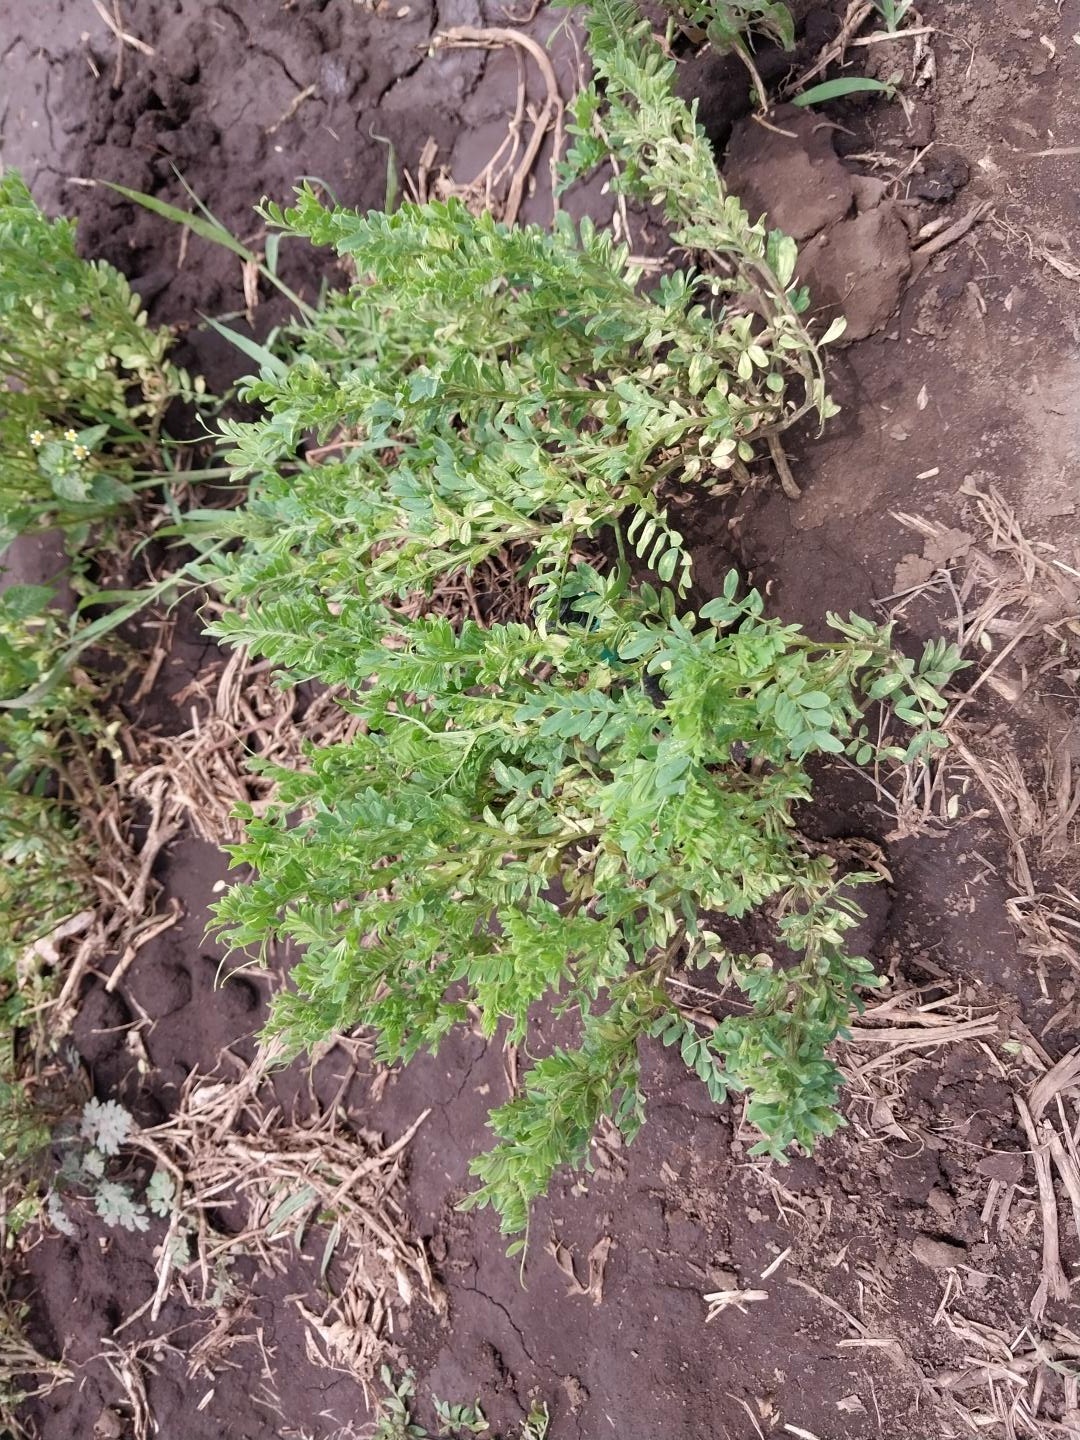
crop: lentil
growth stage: vegetative
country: Tanzania
